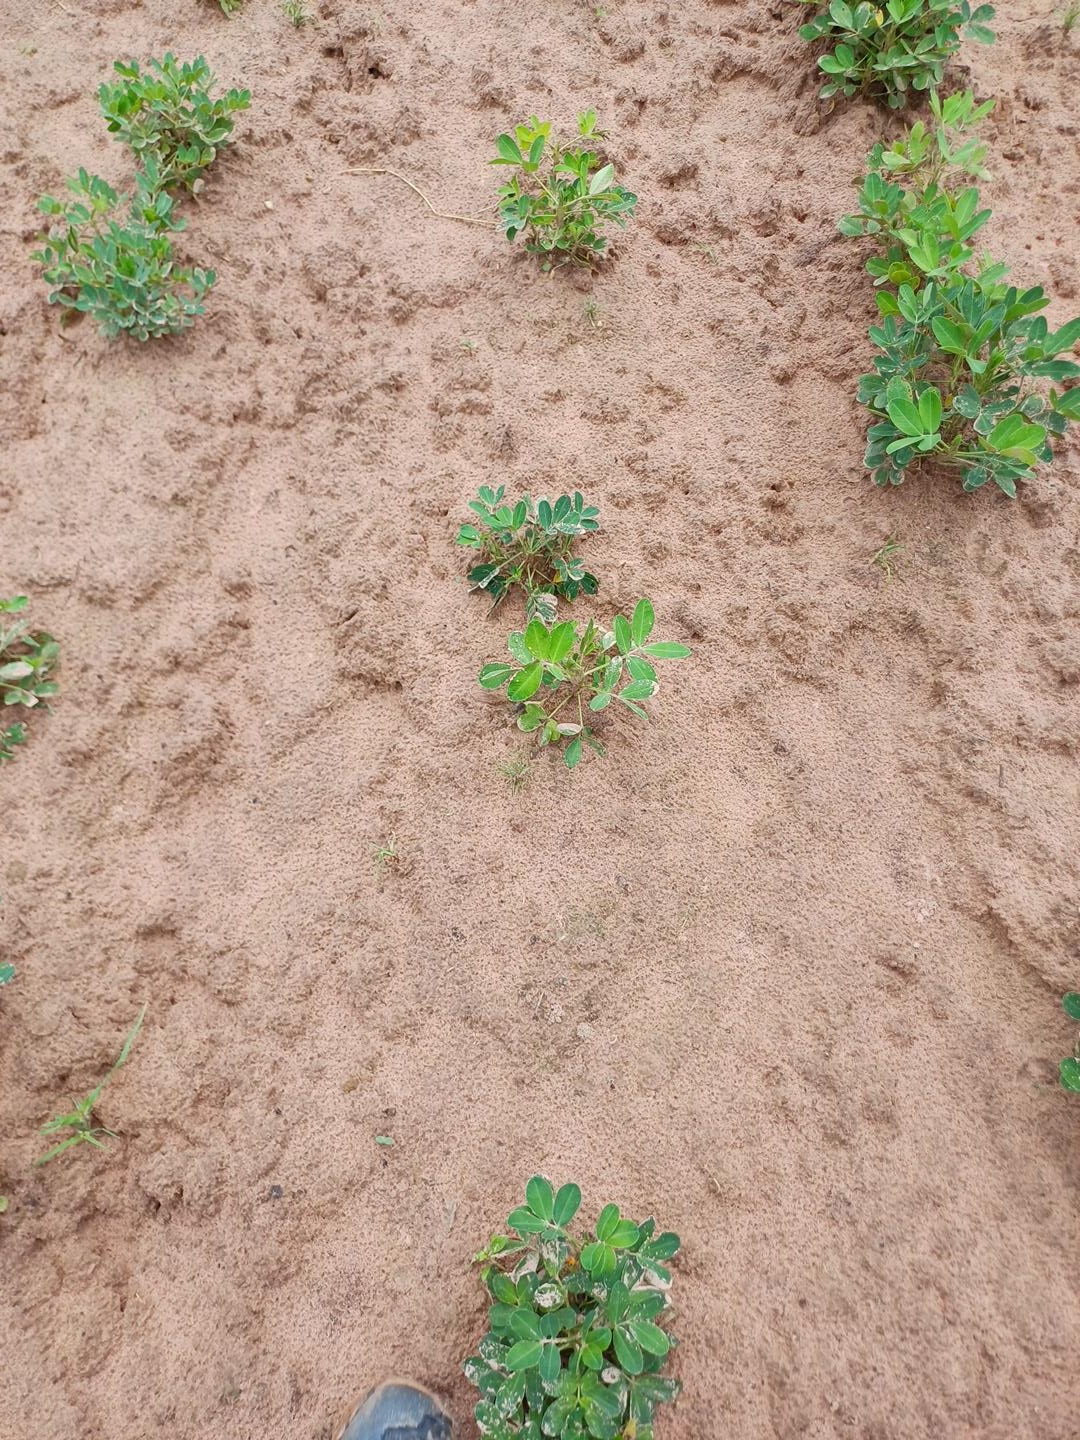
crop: groundnut
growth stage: flowering
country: Senegal
